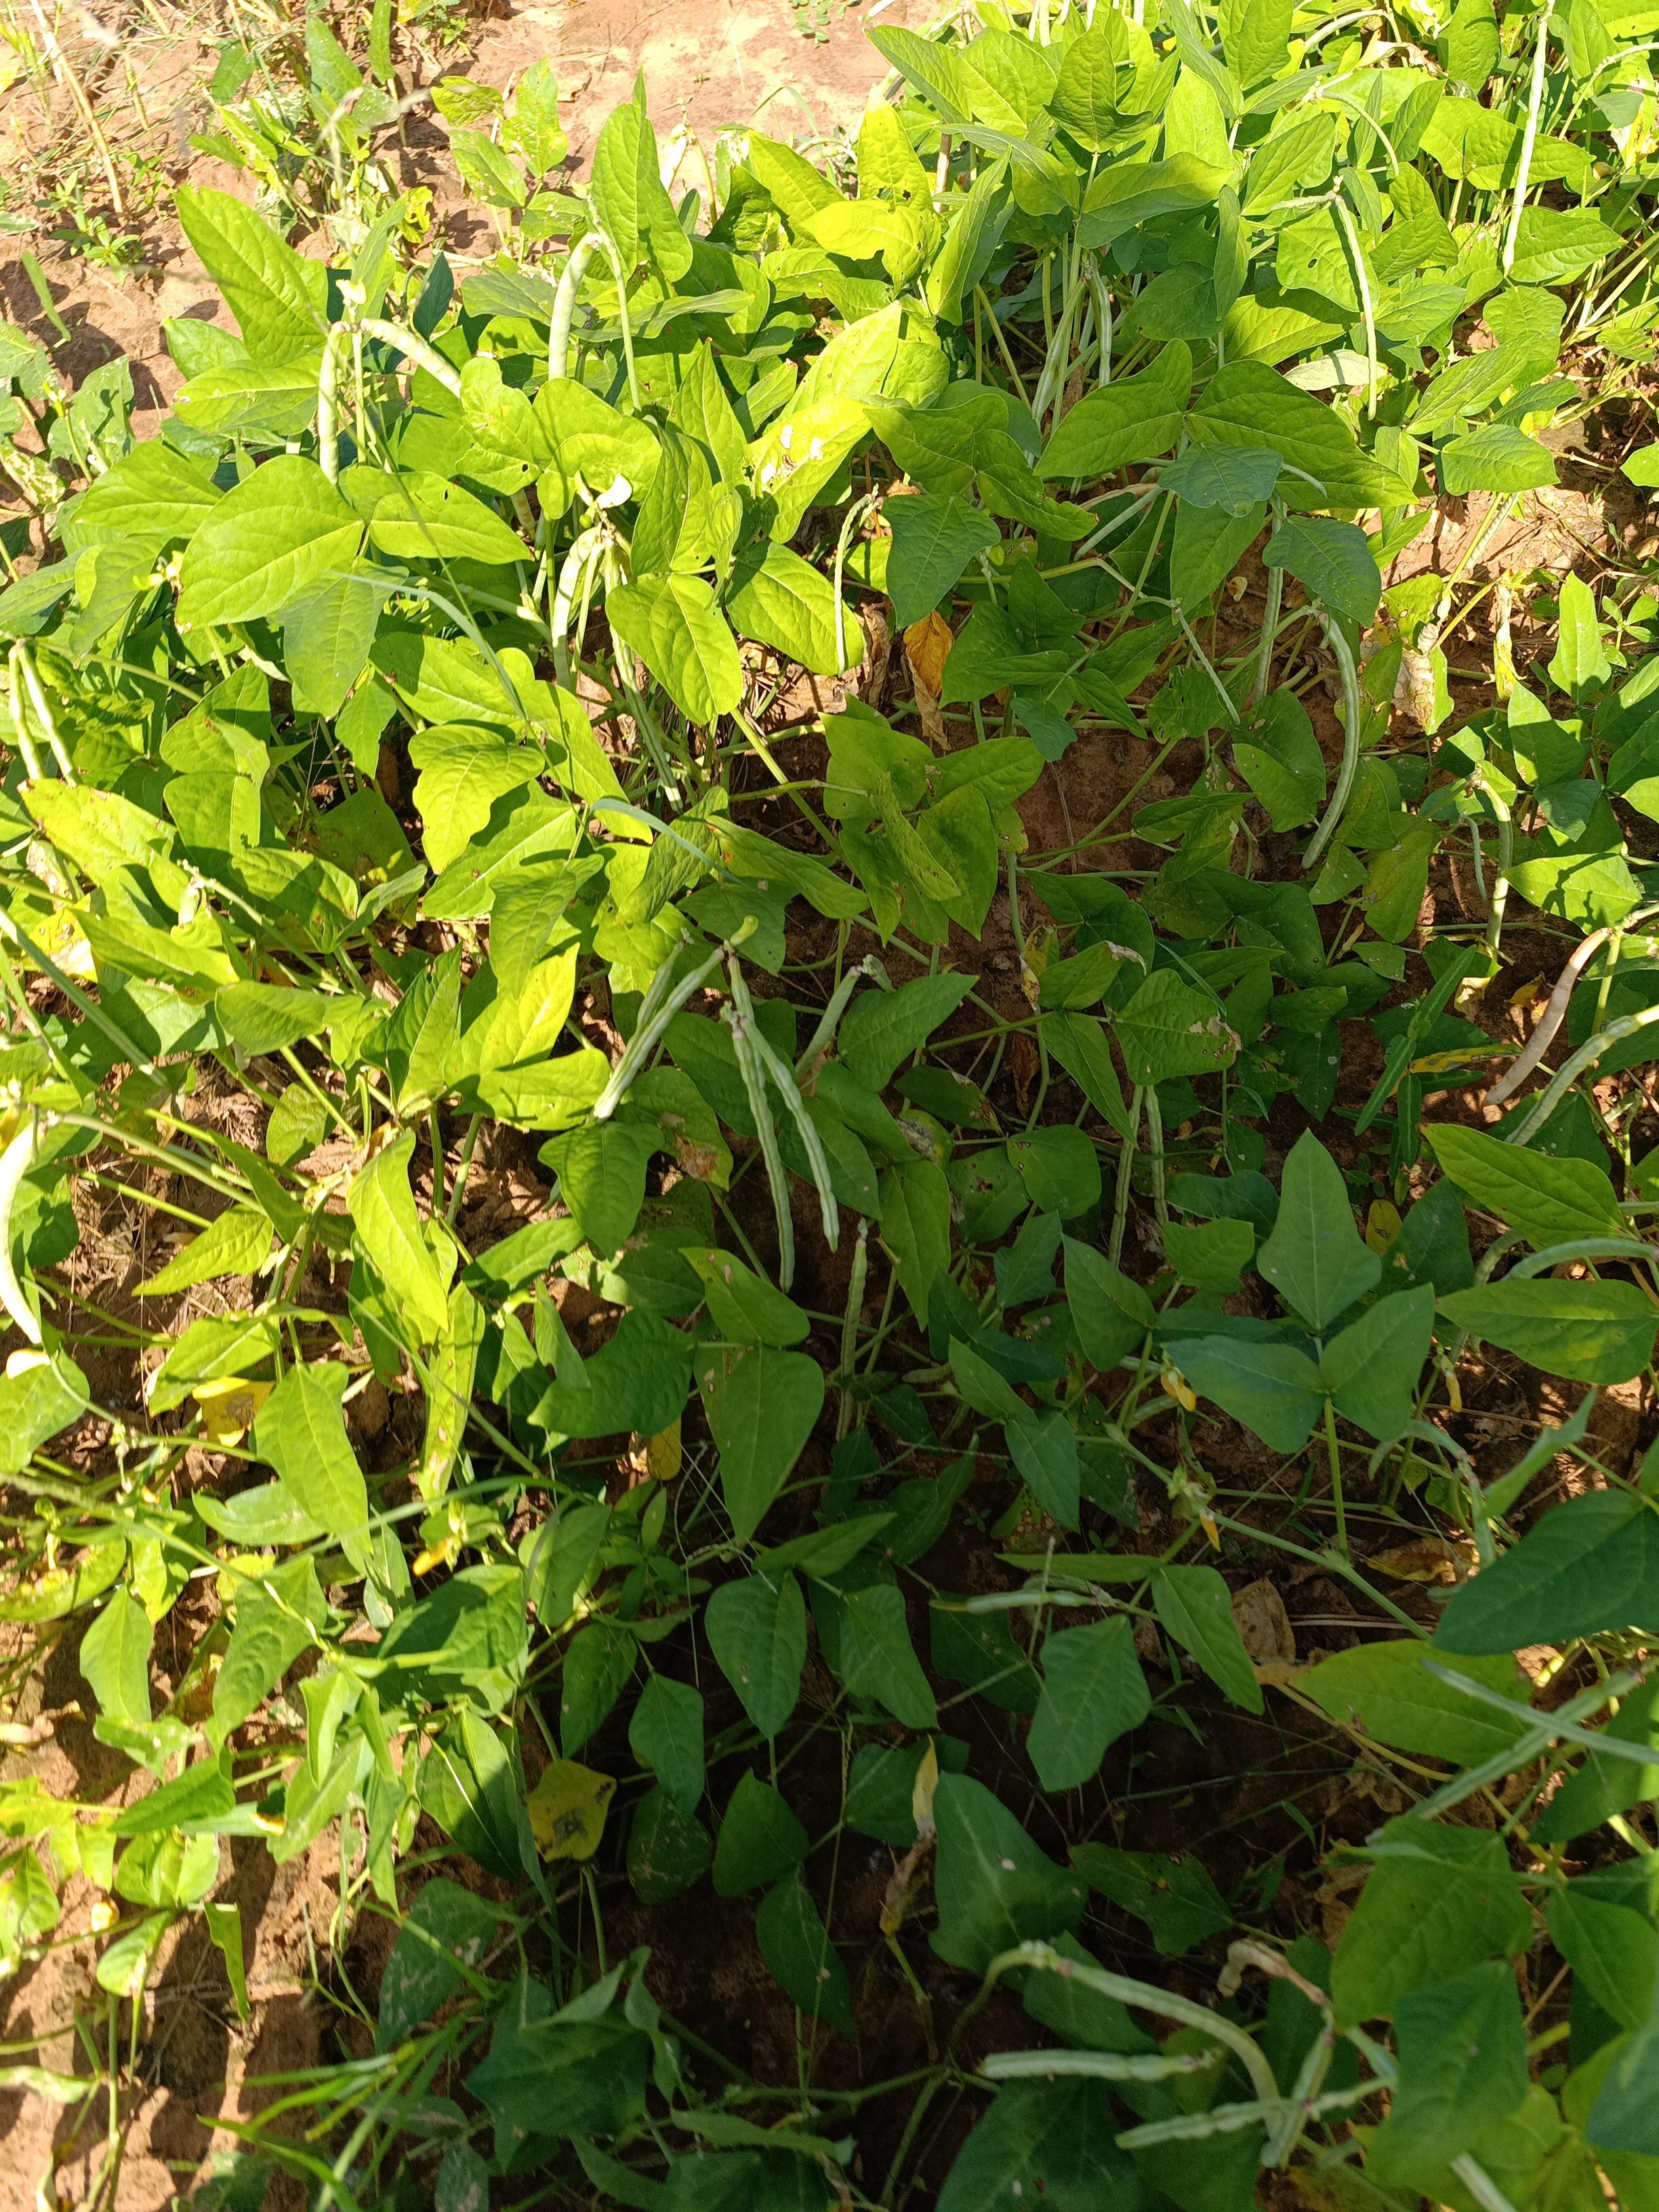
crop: cowpea
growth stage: maturity
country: Nigeria
